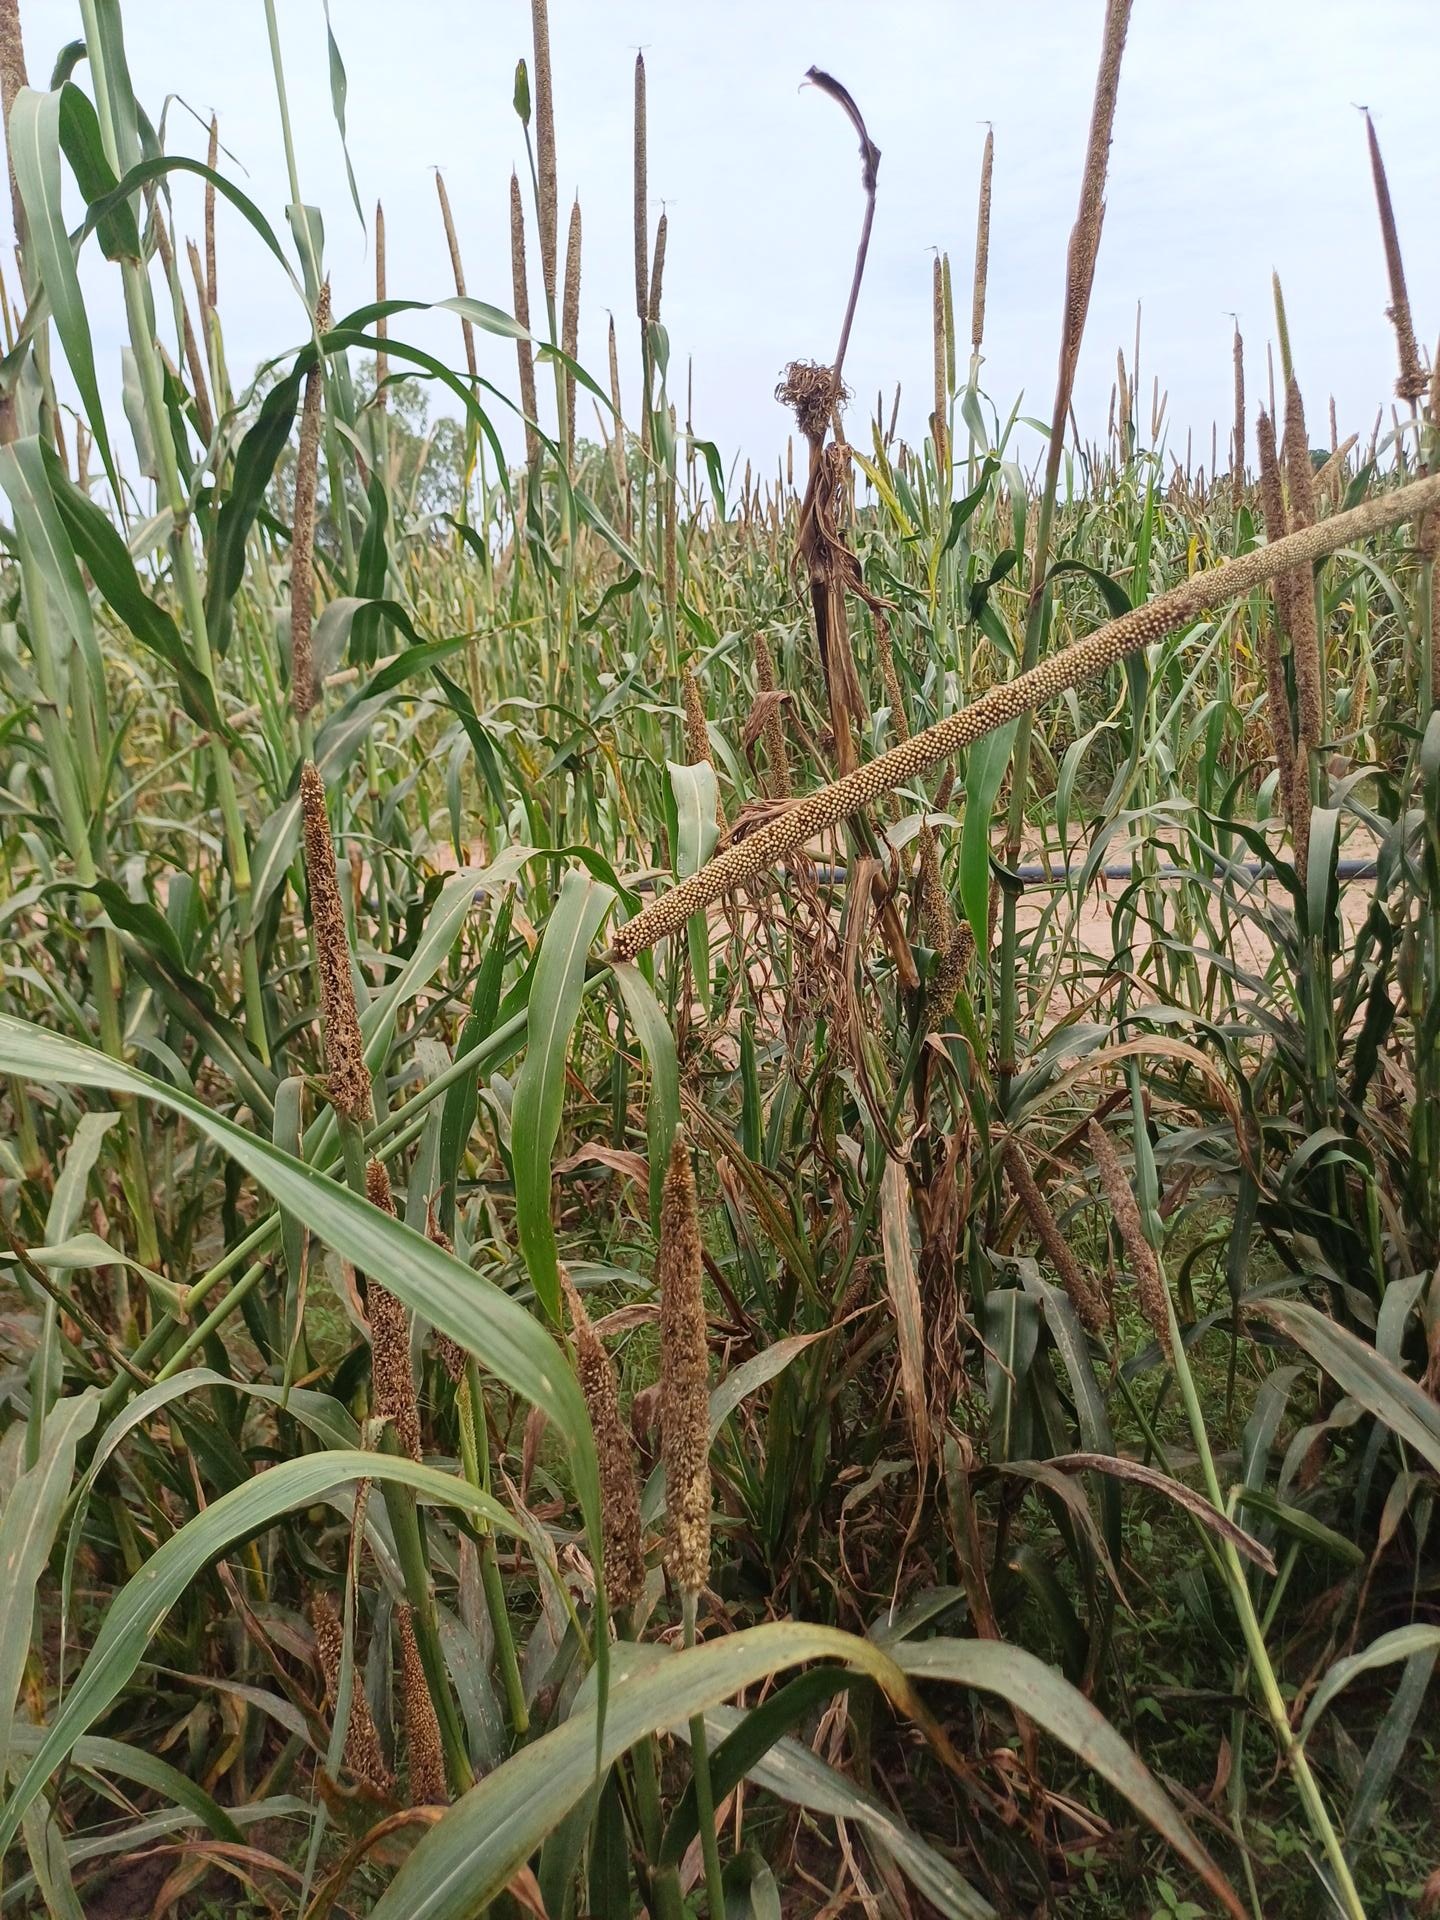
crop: pearl millet
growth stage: filling grain
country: Senegal
